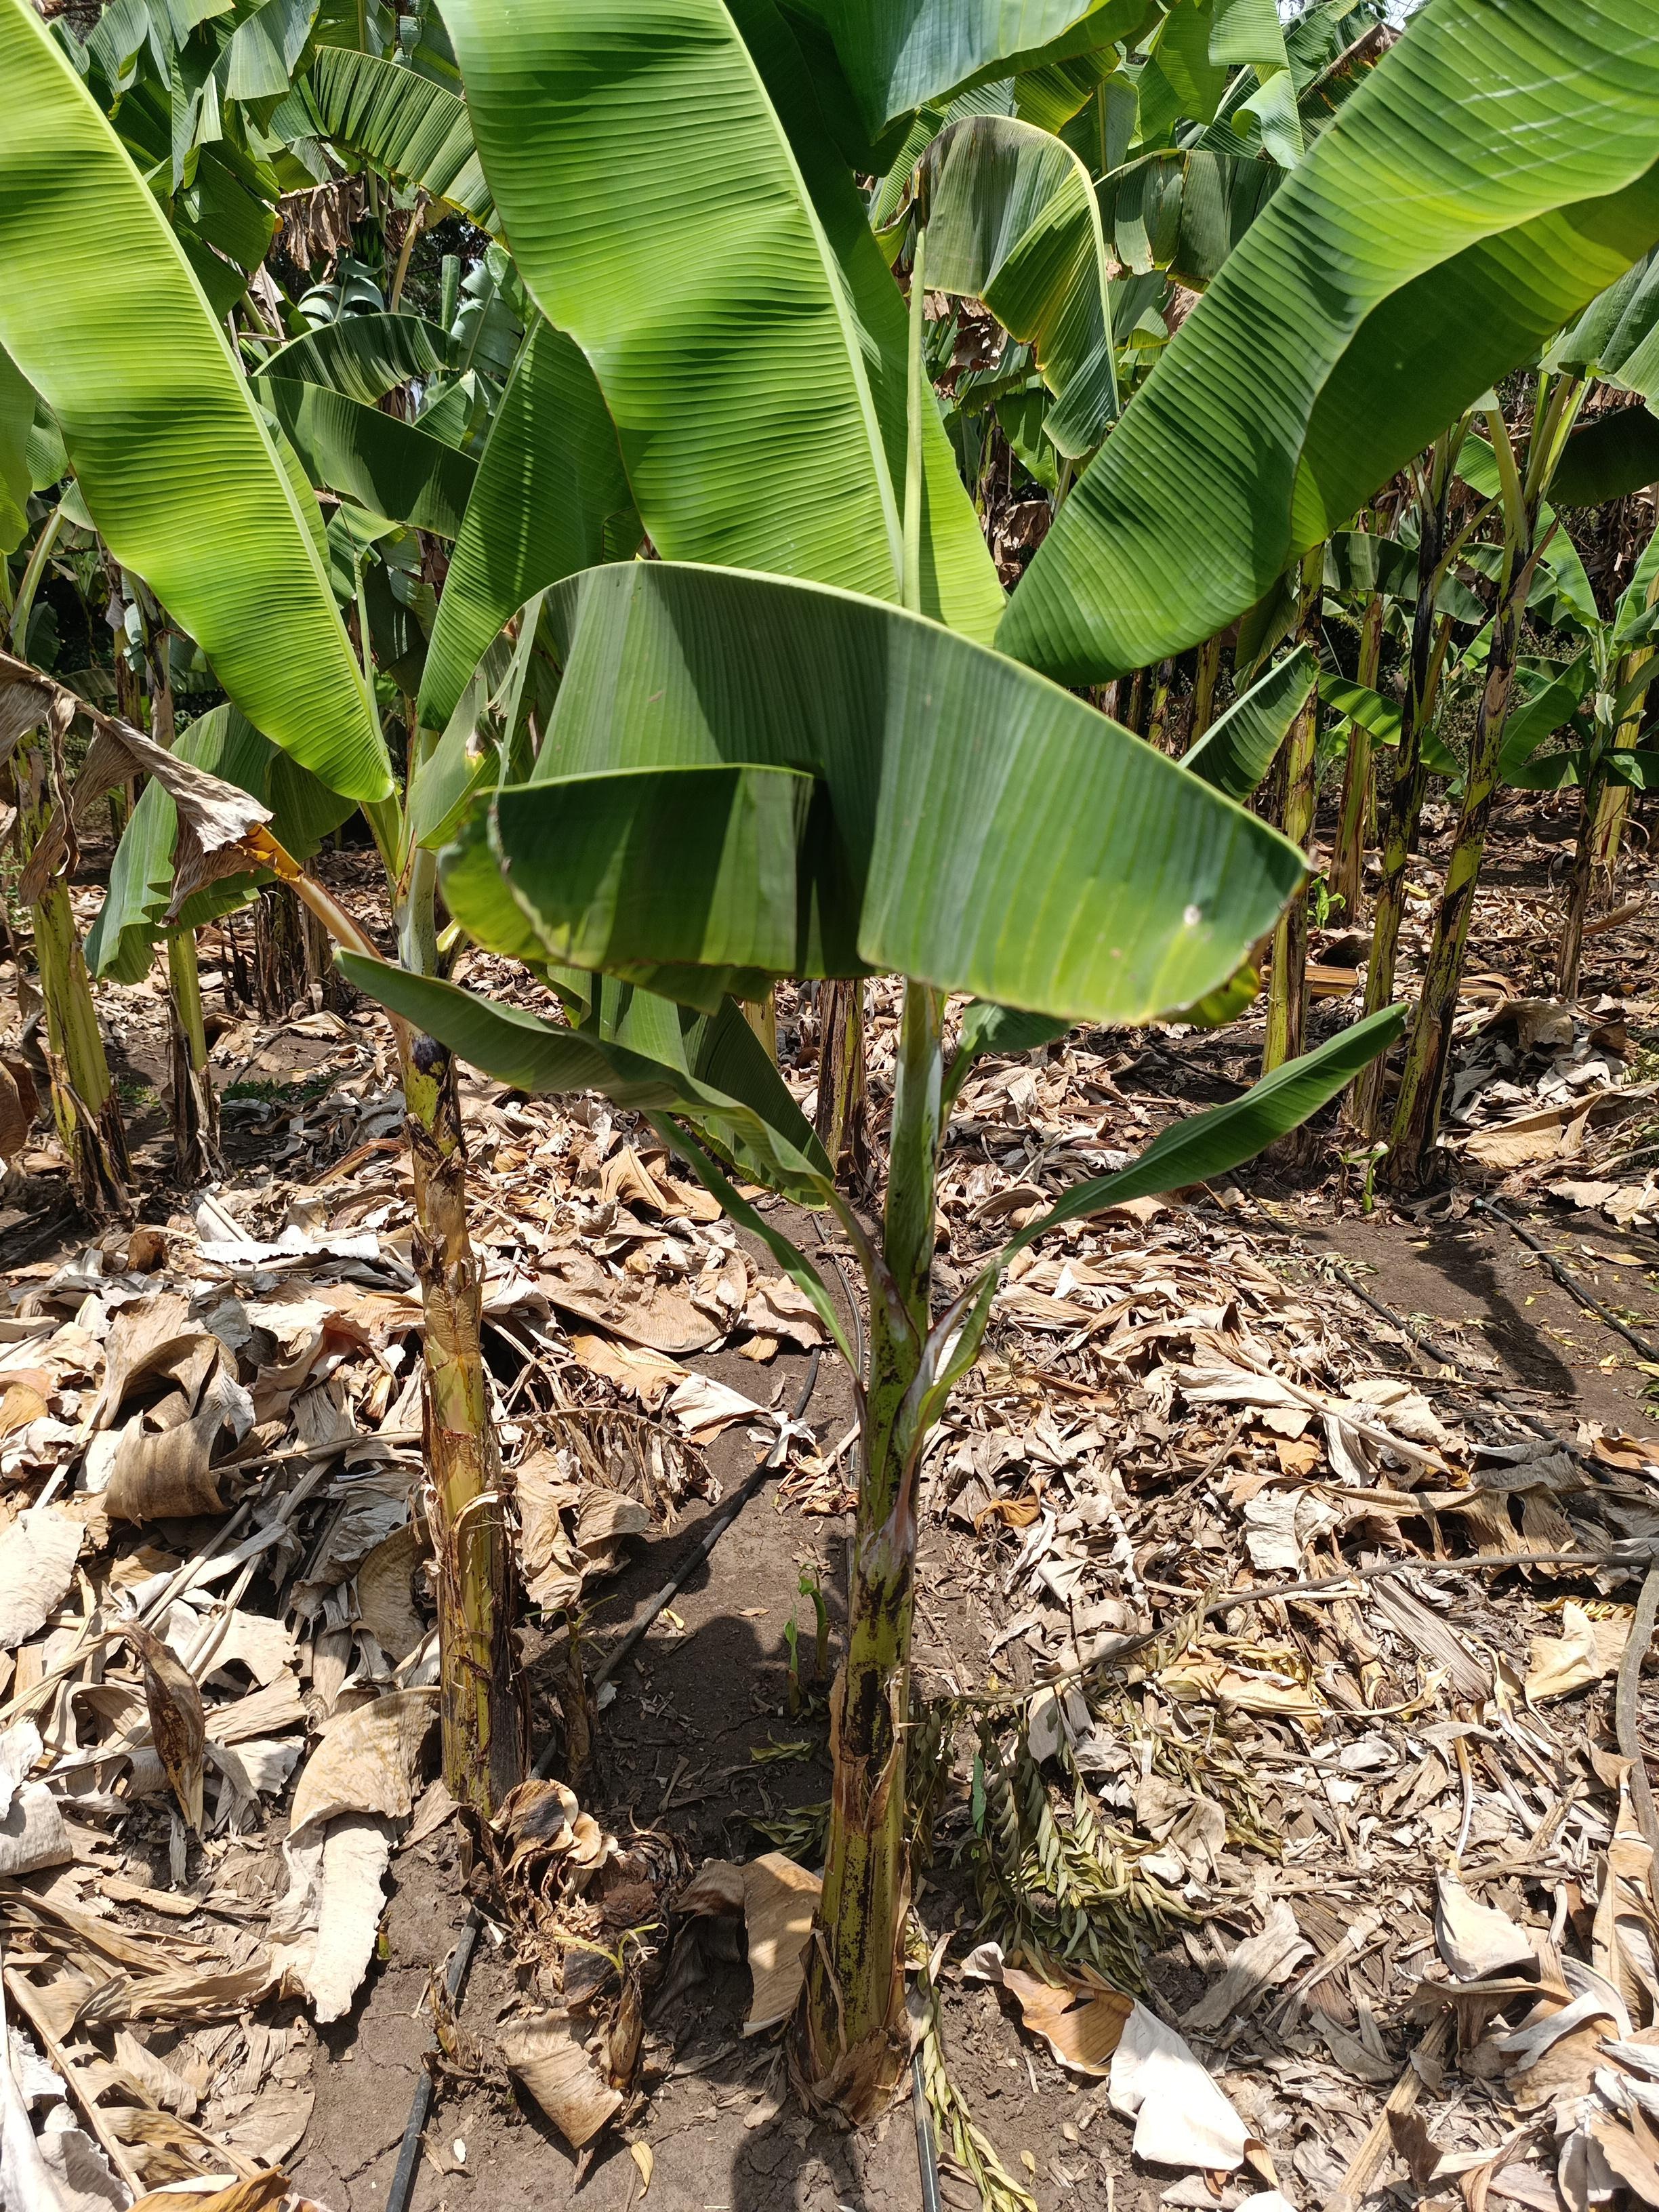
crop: banana
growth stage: vegetative
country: Tanzania
